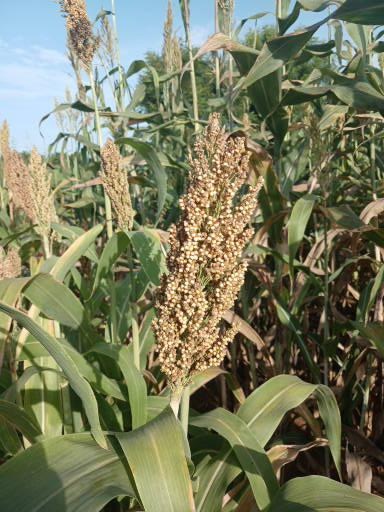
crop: sorghum
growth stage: maturity
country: Senegal
